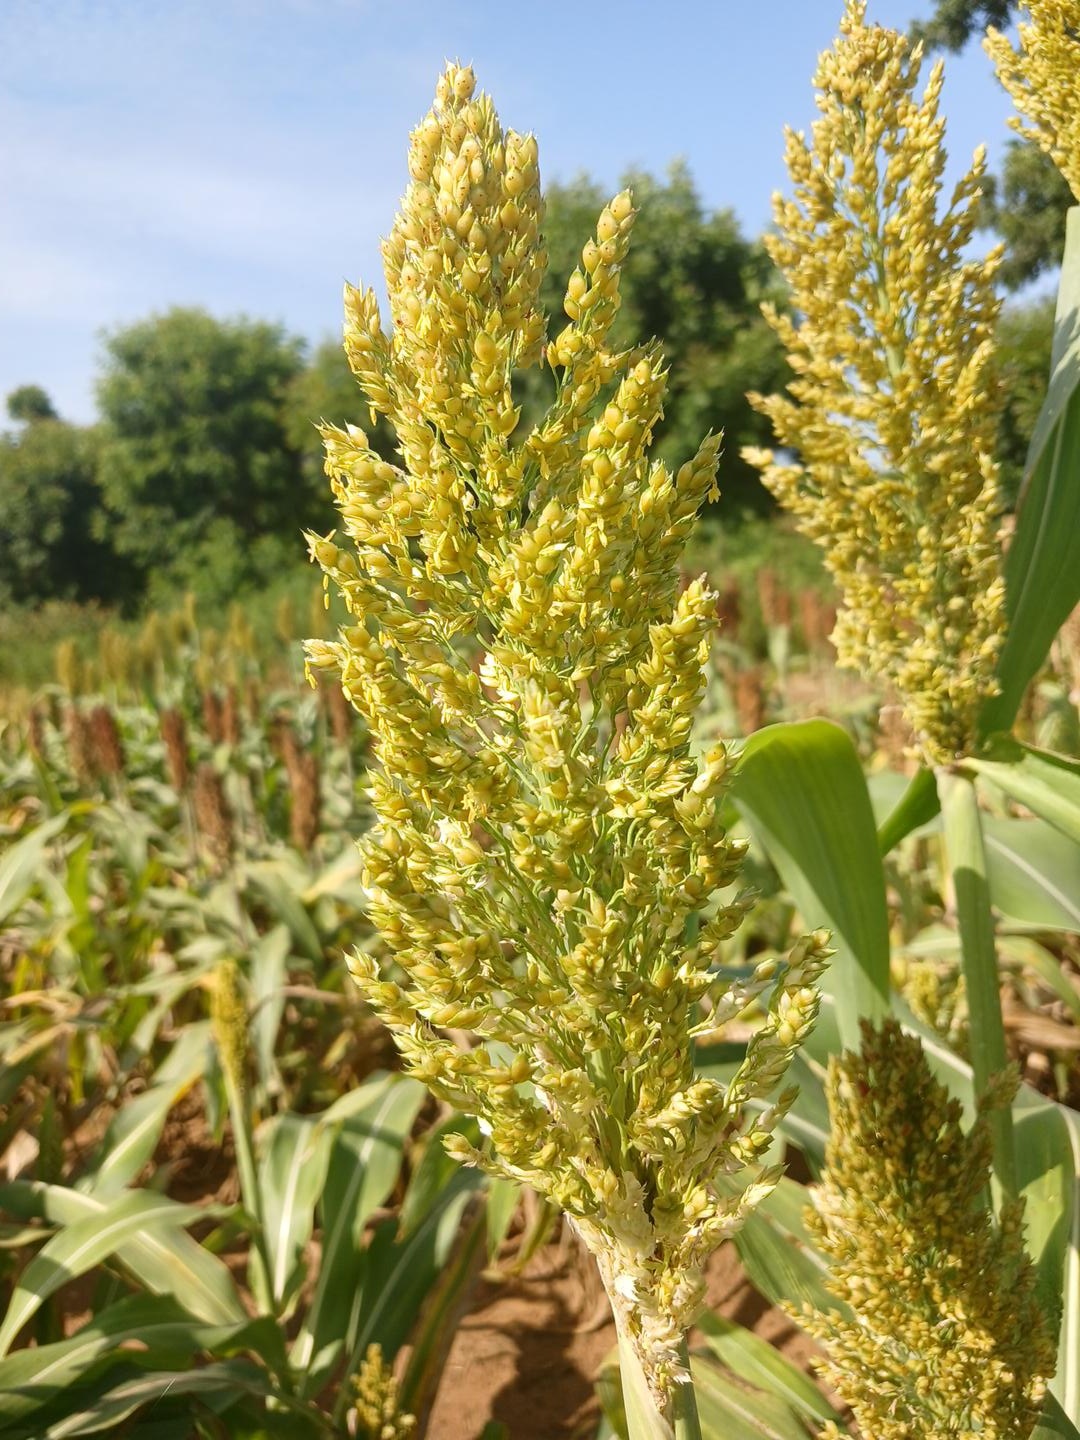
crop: sorghum
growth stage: flowering
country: Senegal
